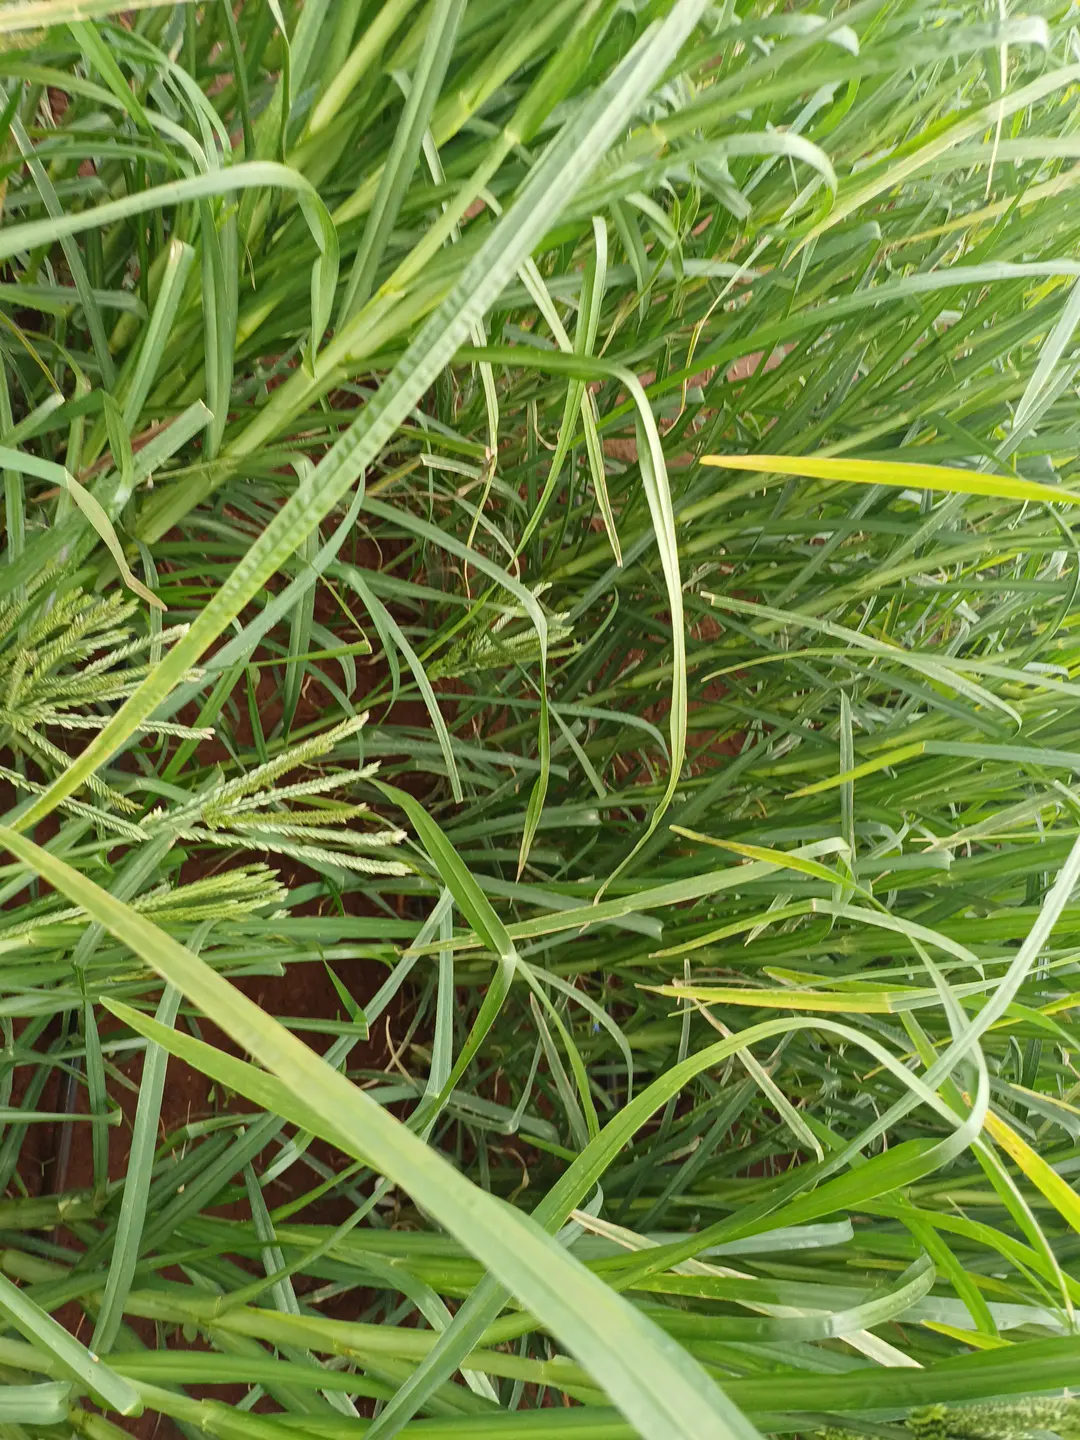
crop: finger millet
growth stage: flowering
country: Kenya
